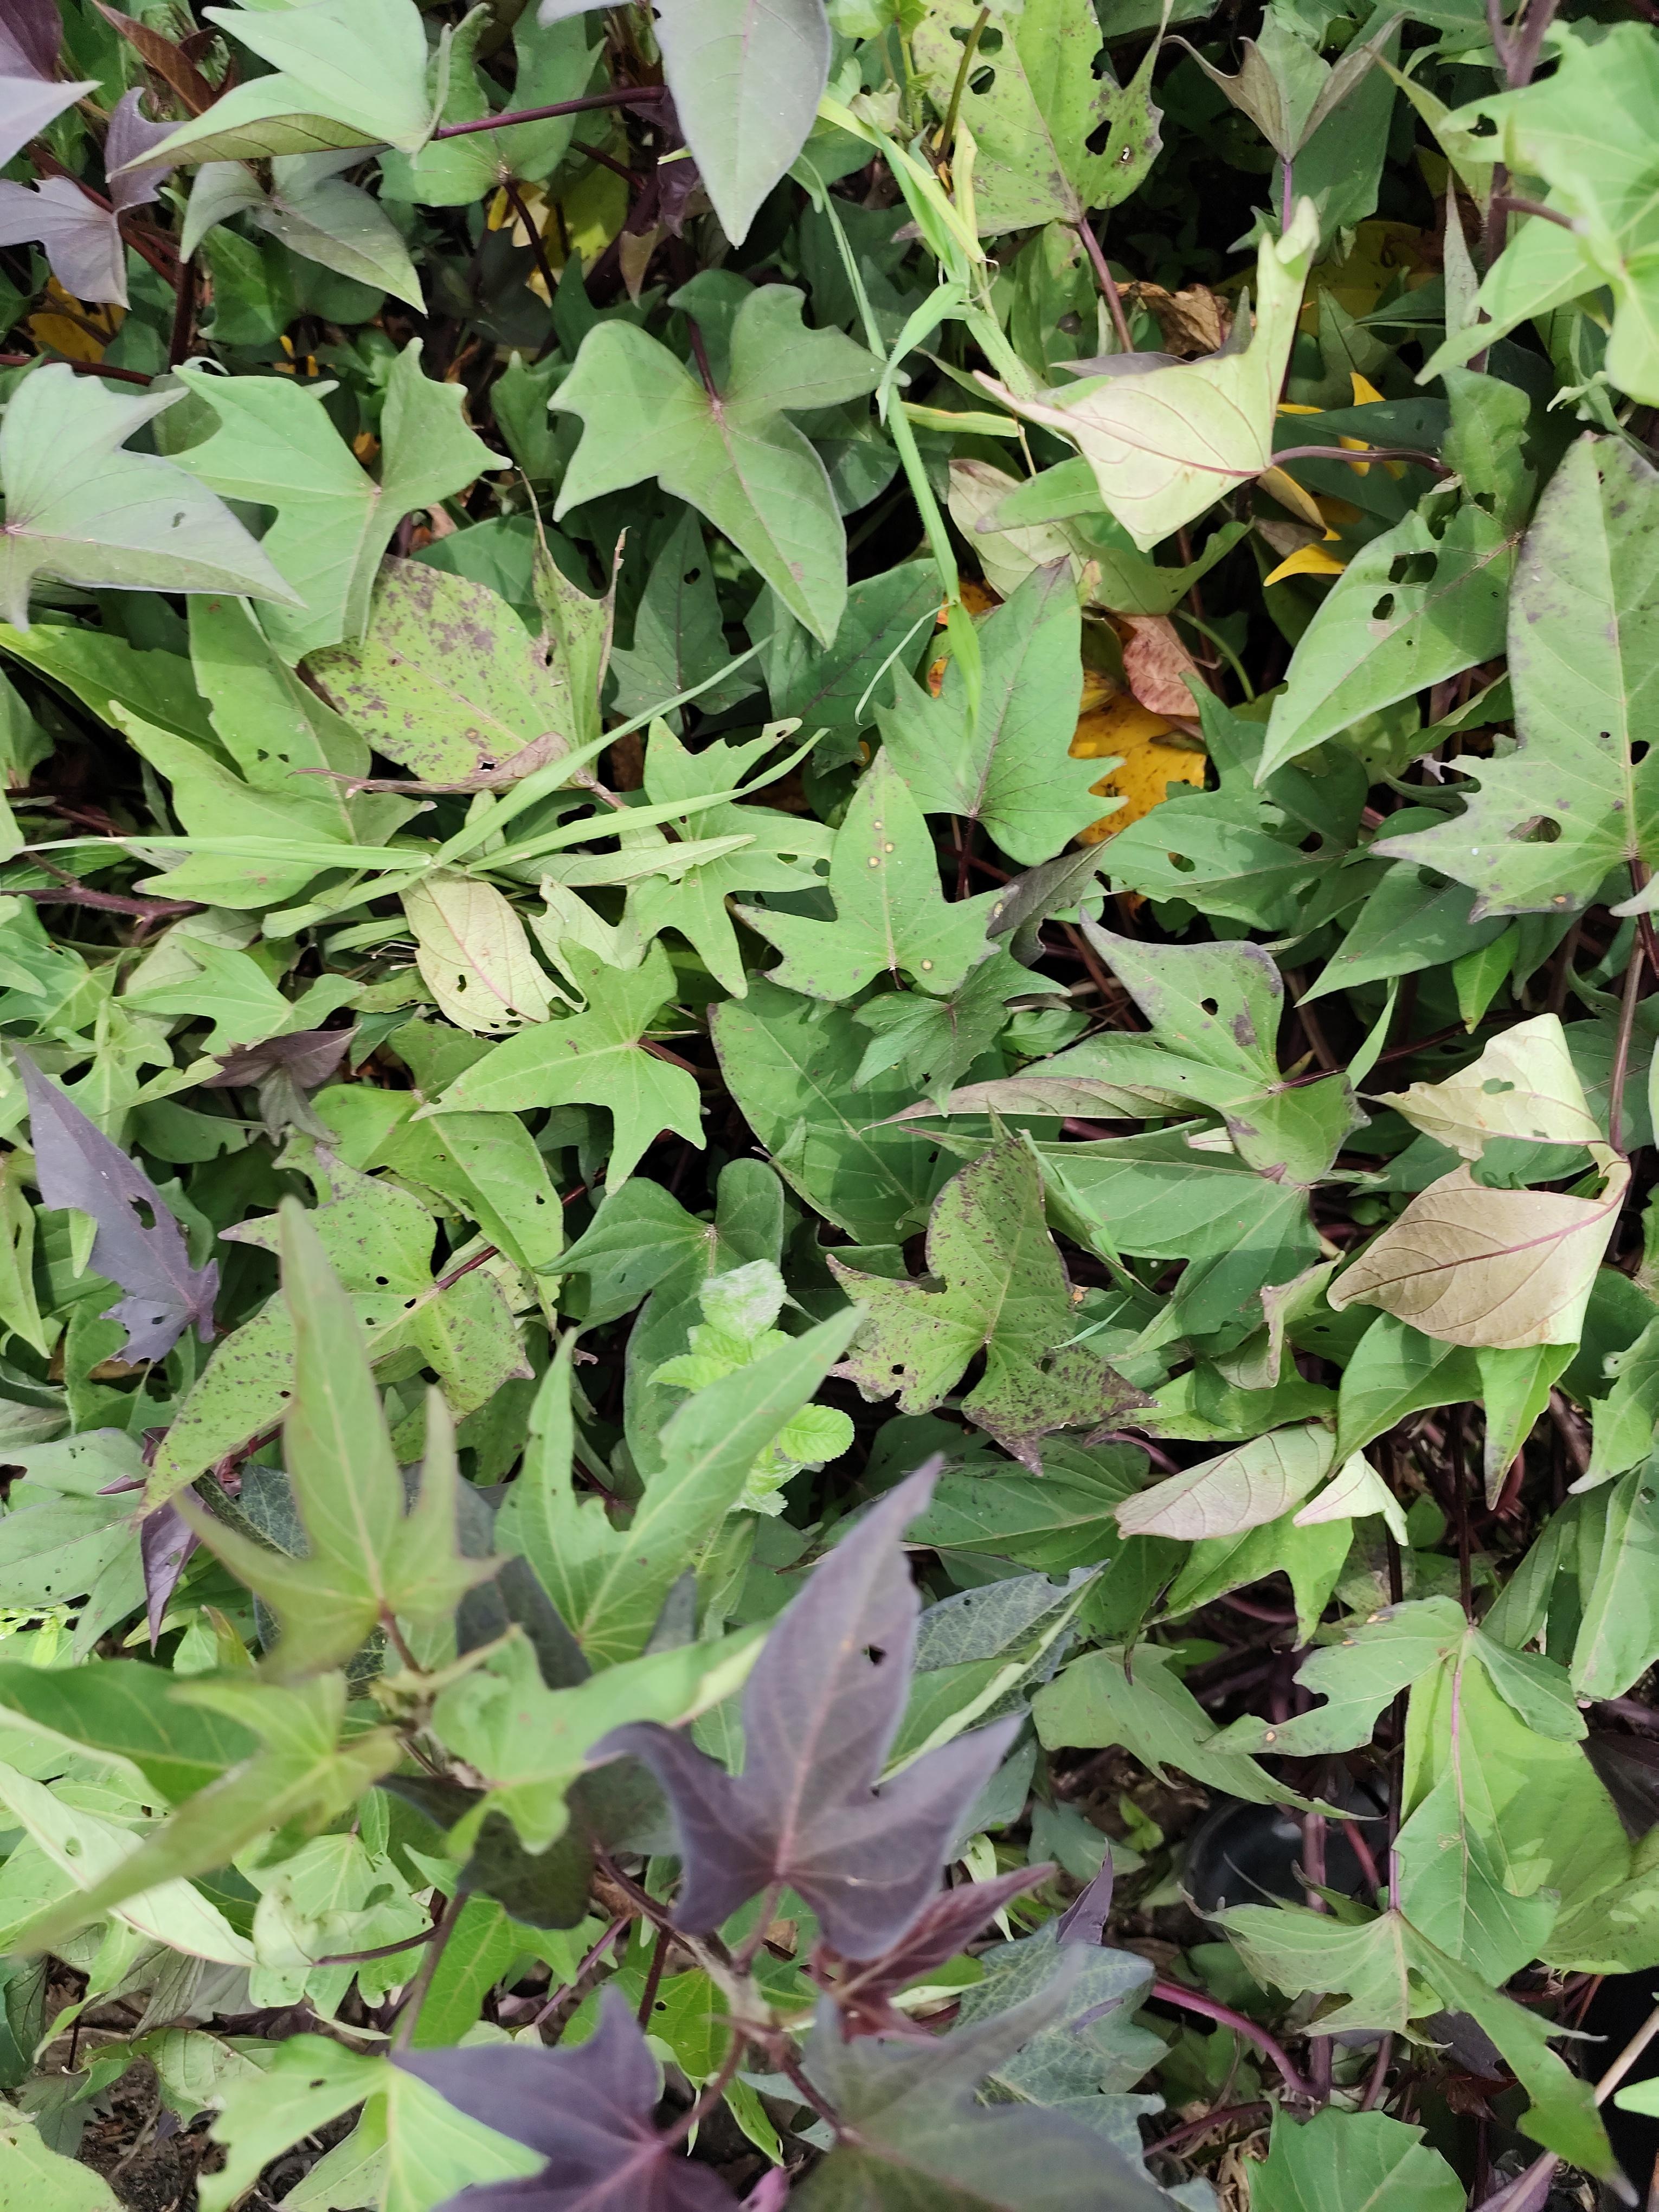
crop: sweet potato
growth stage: flowering
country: Tanzania
